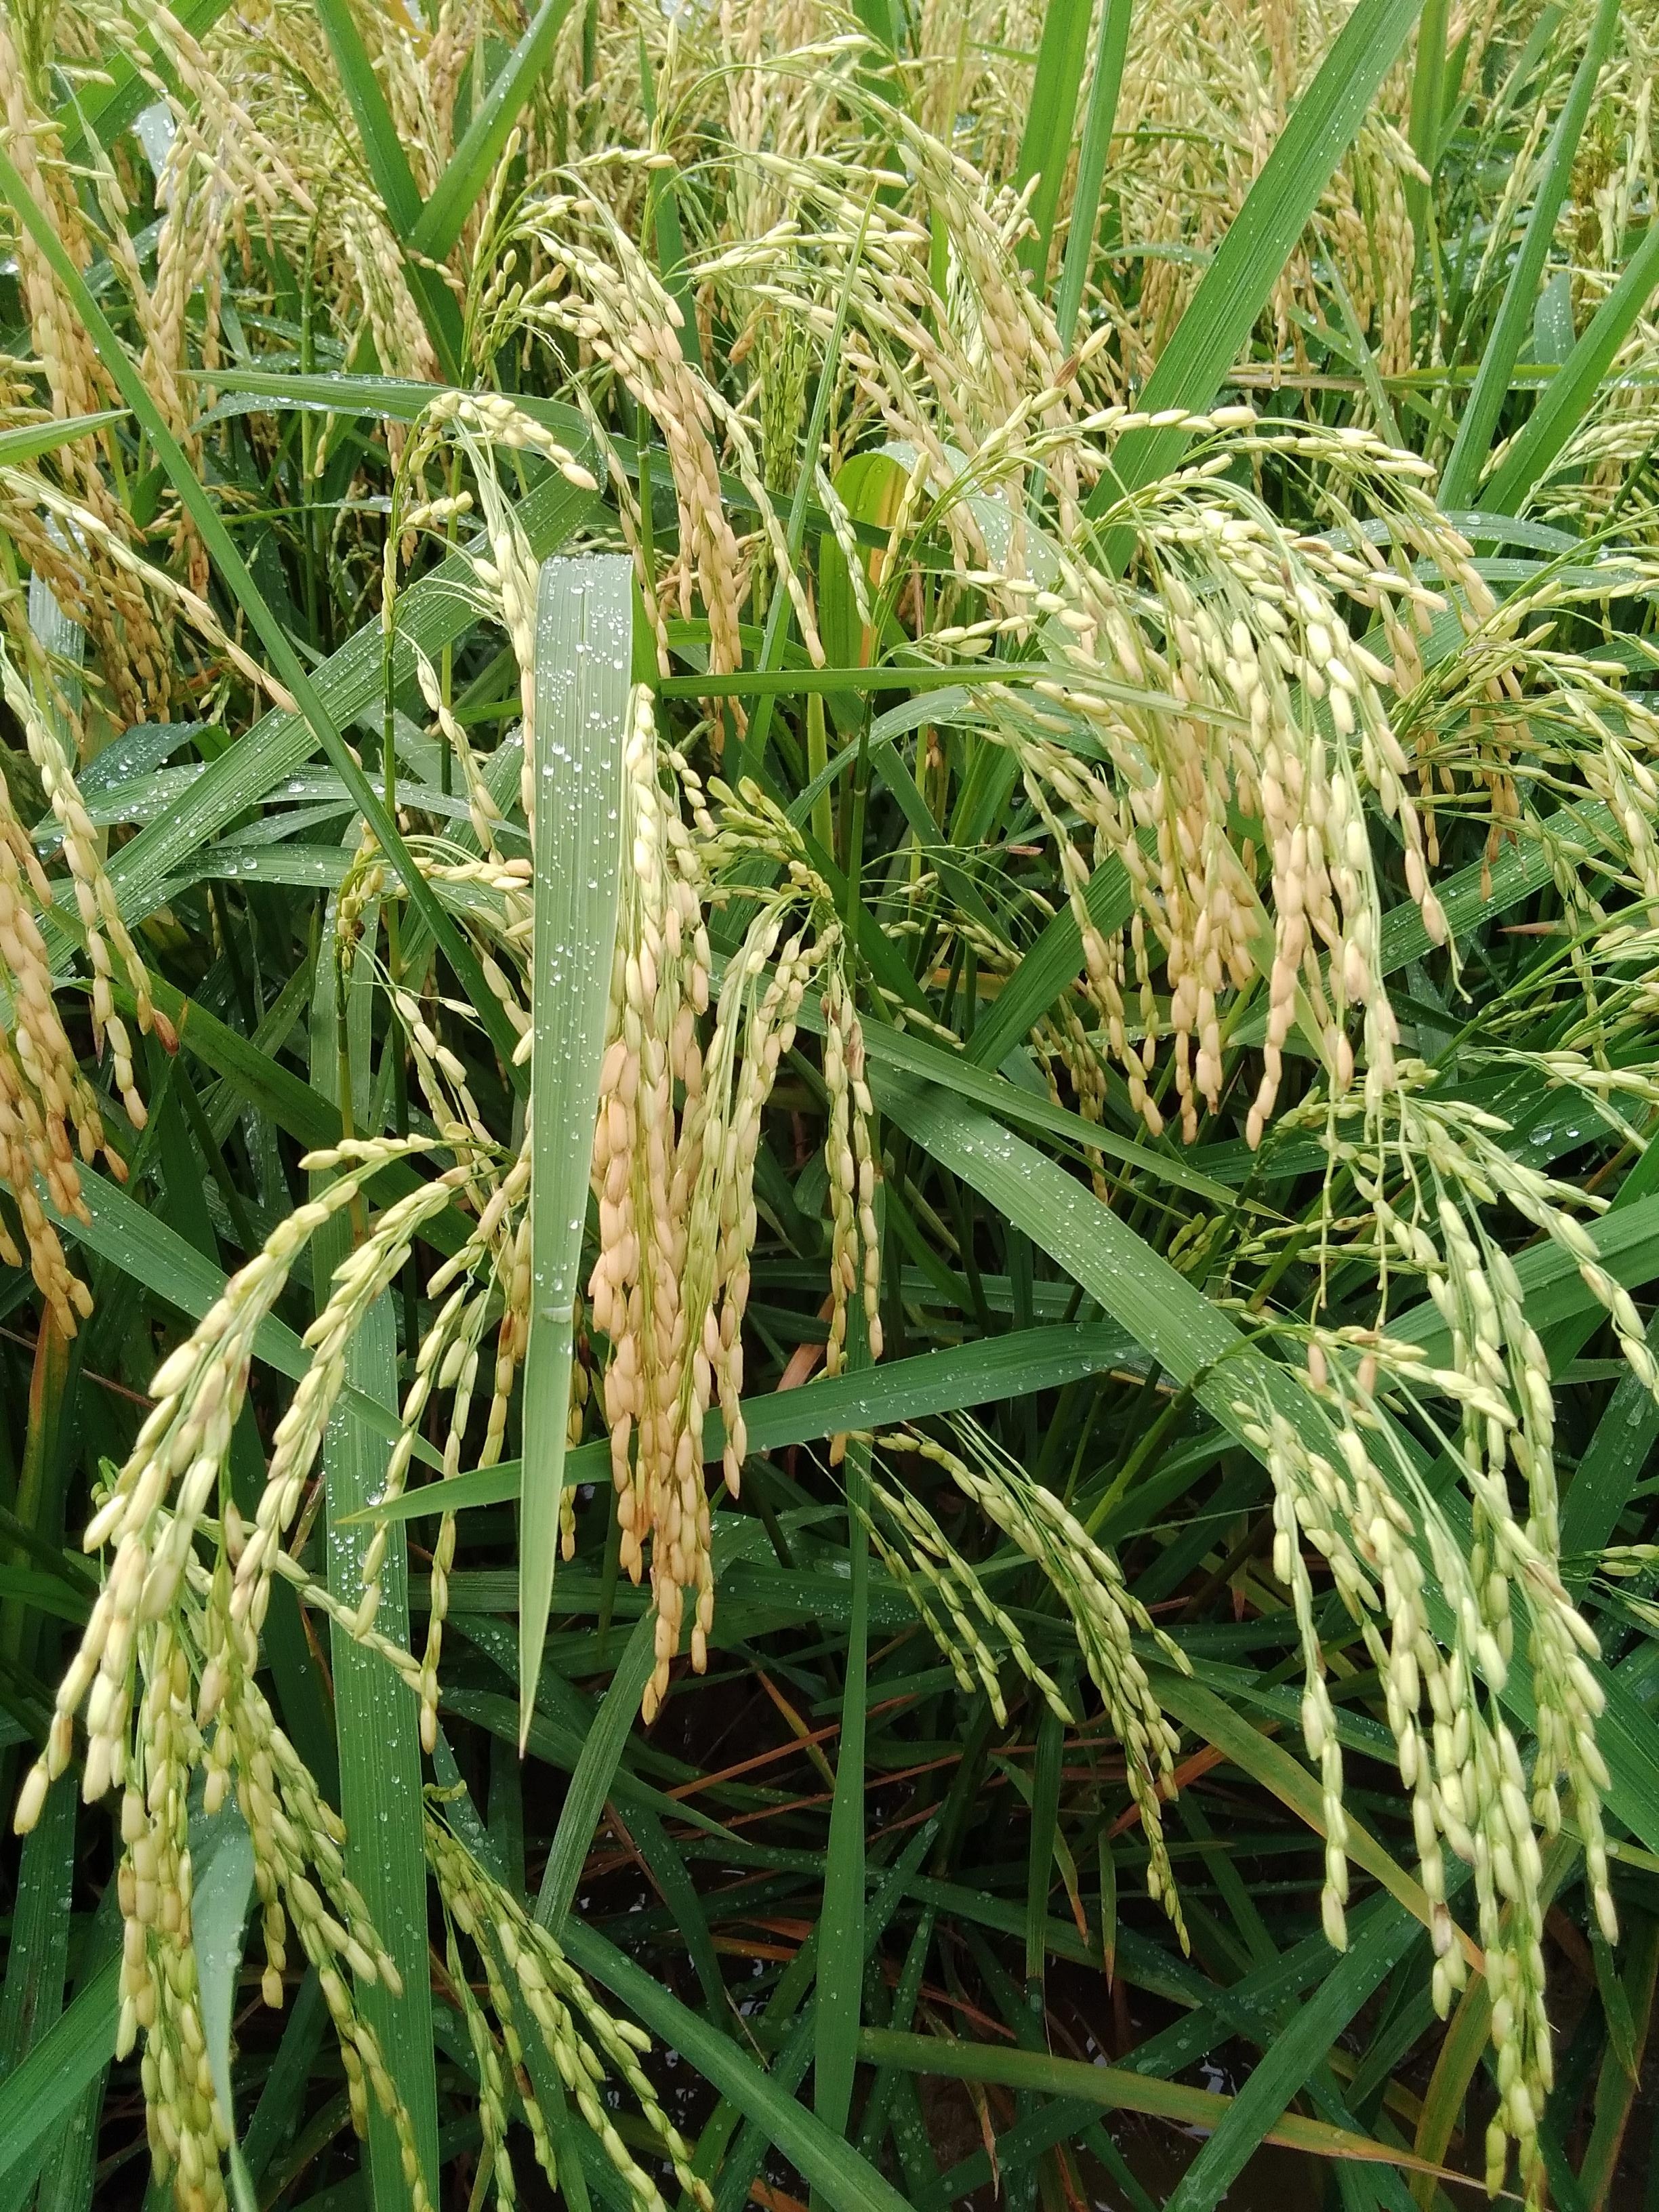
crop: rice
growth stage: ripening
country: Nigeria
